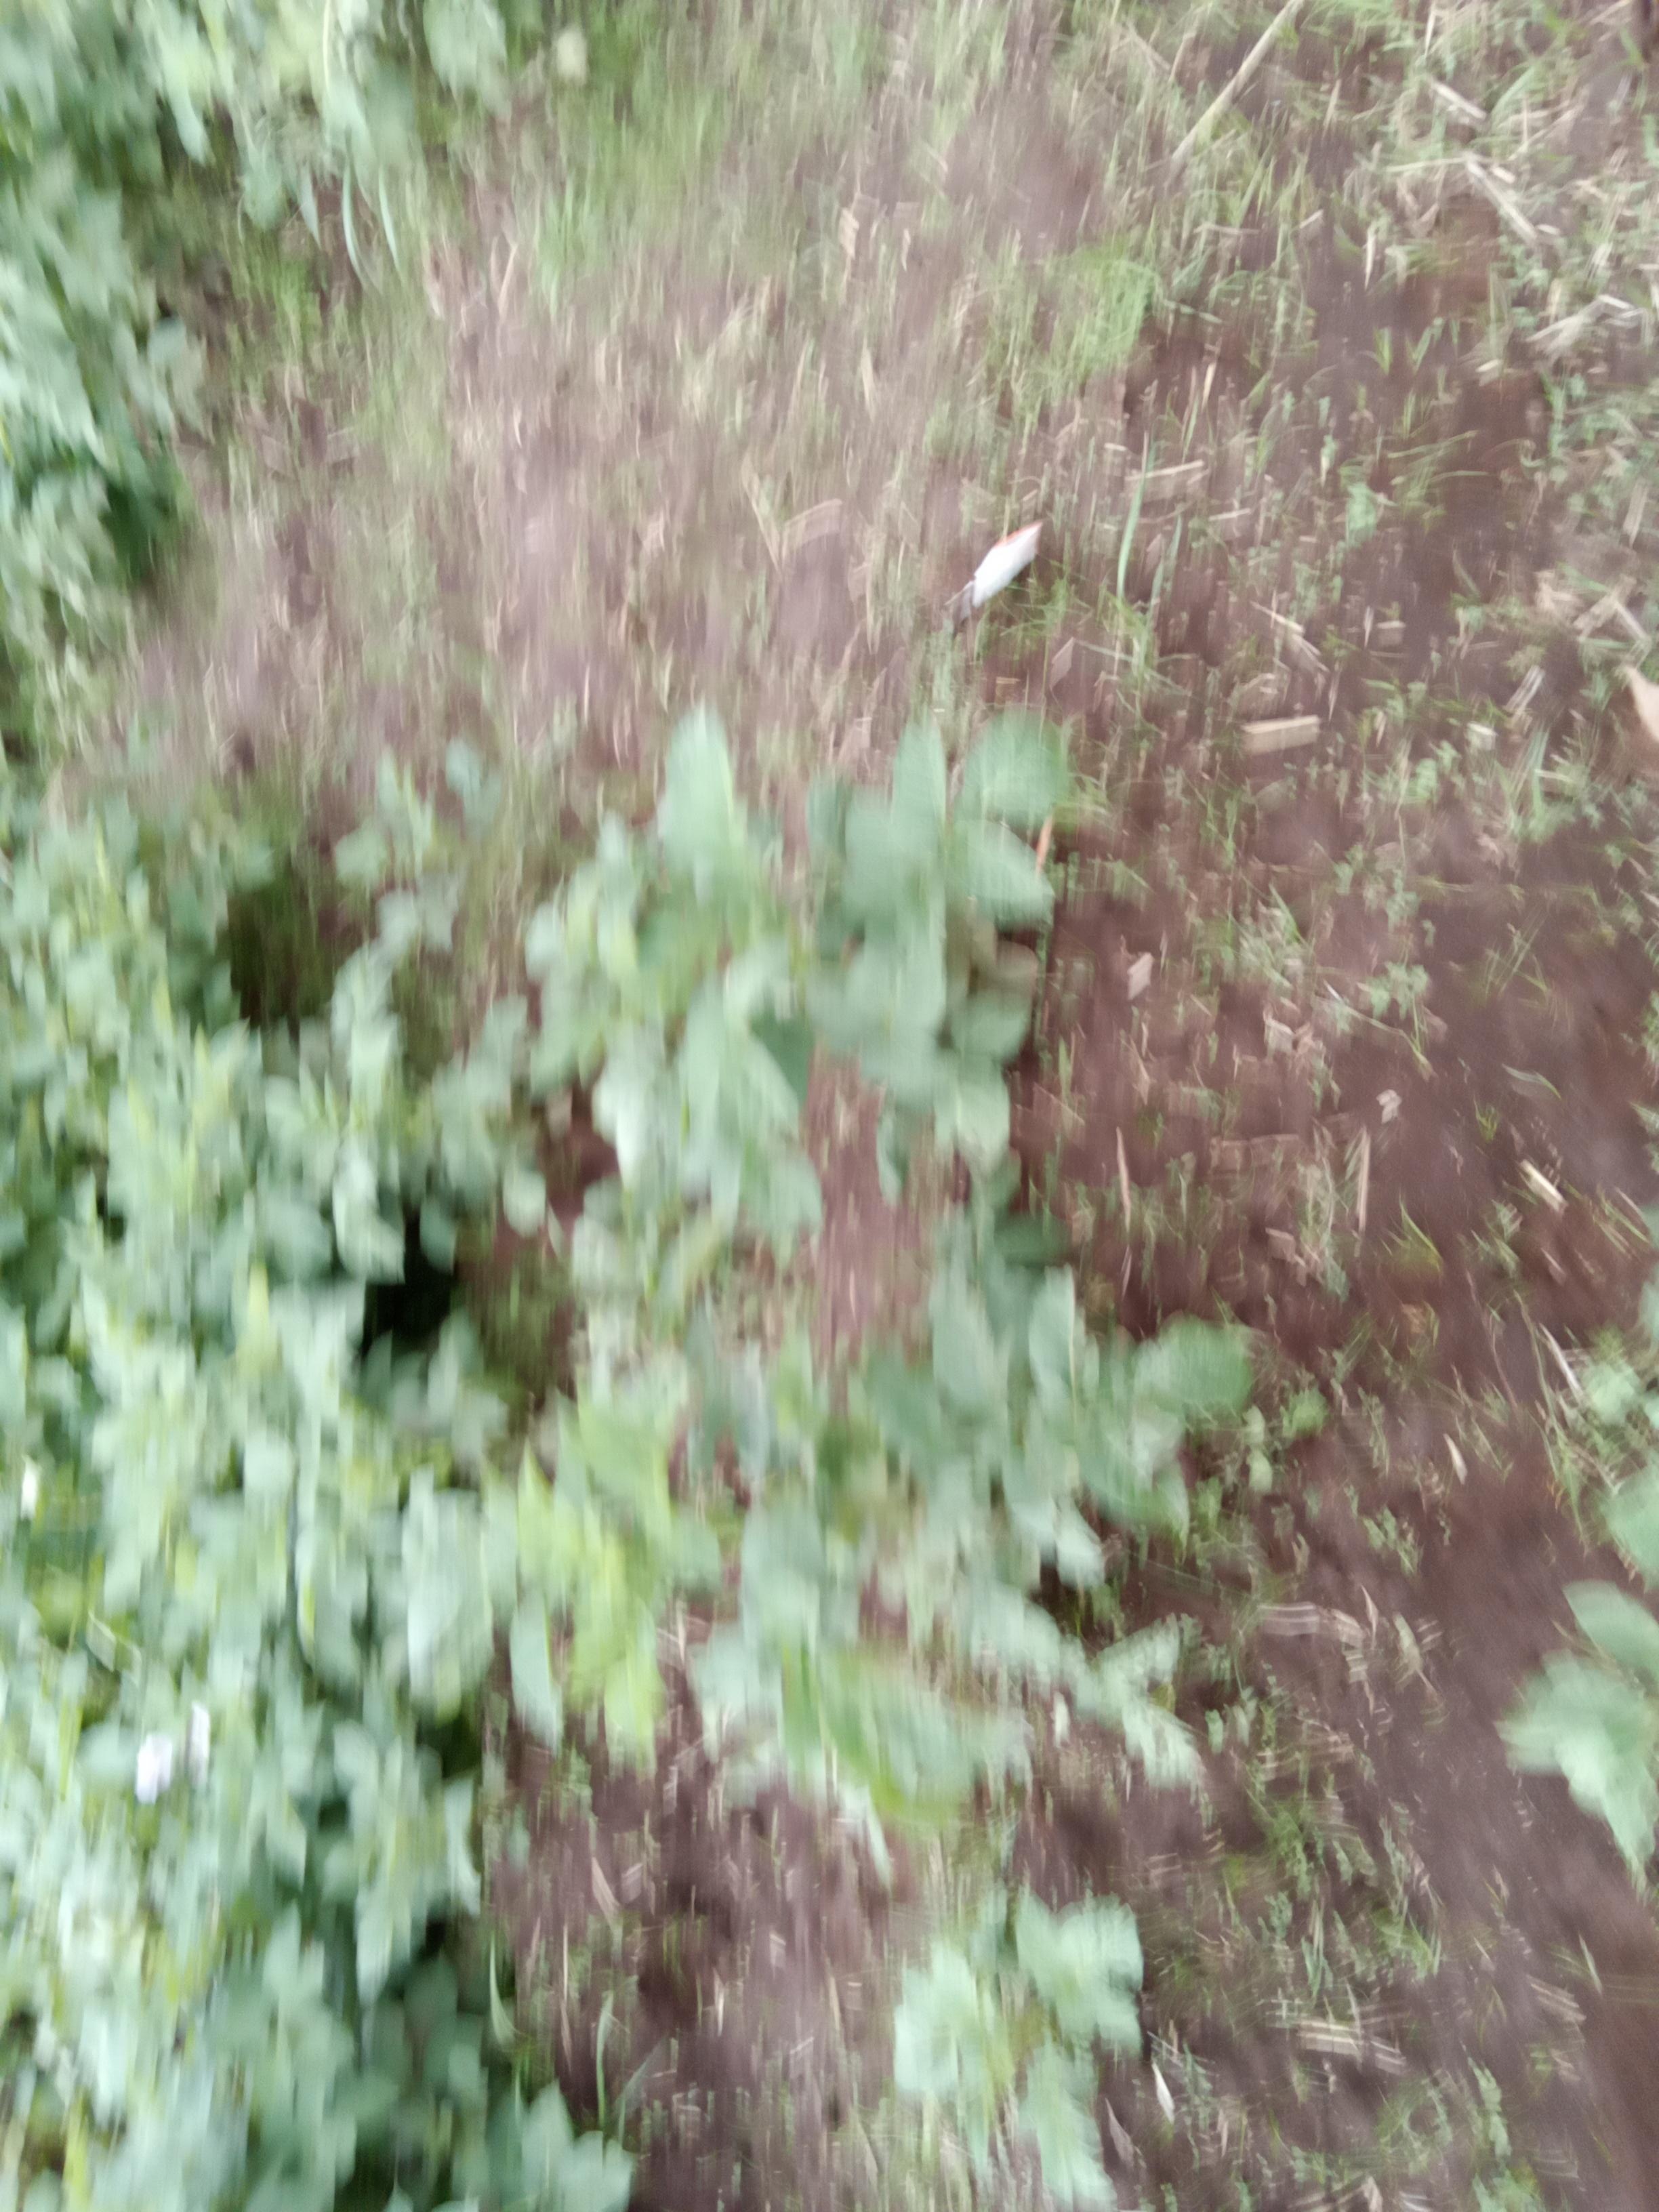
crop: potato
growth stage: vegetative
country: Kenya
